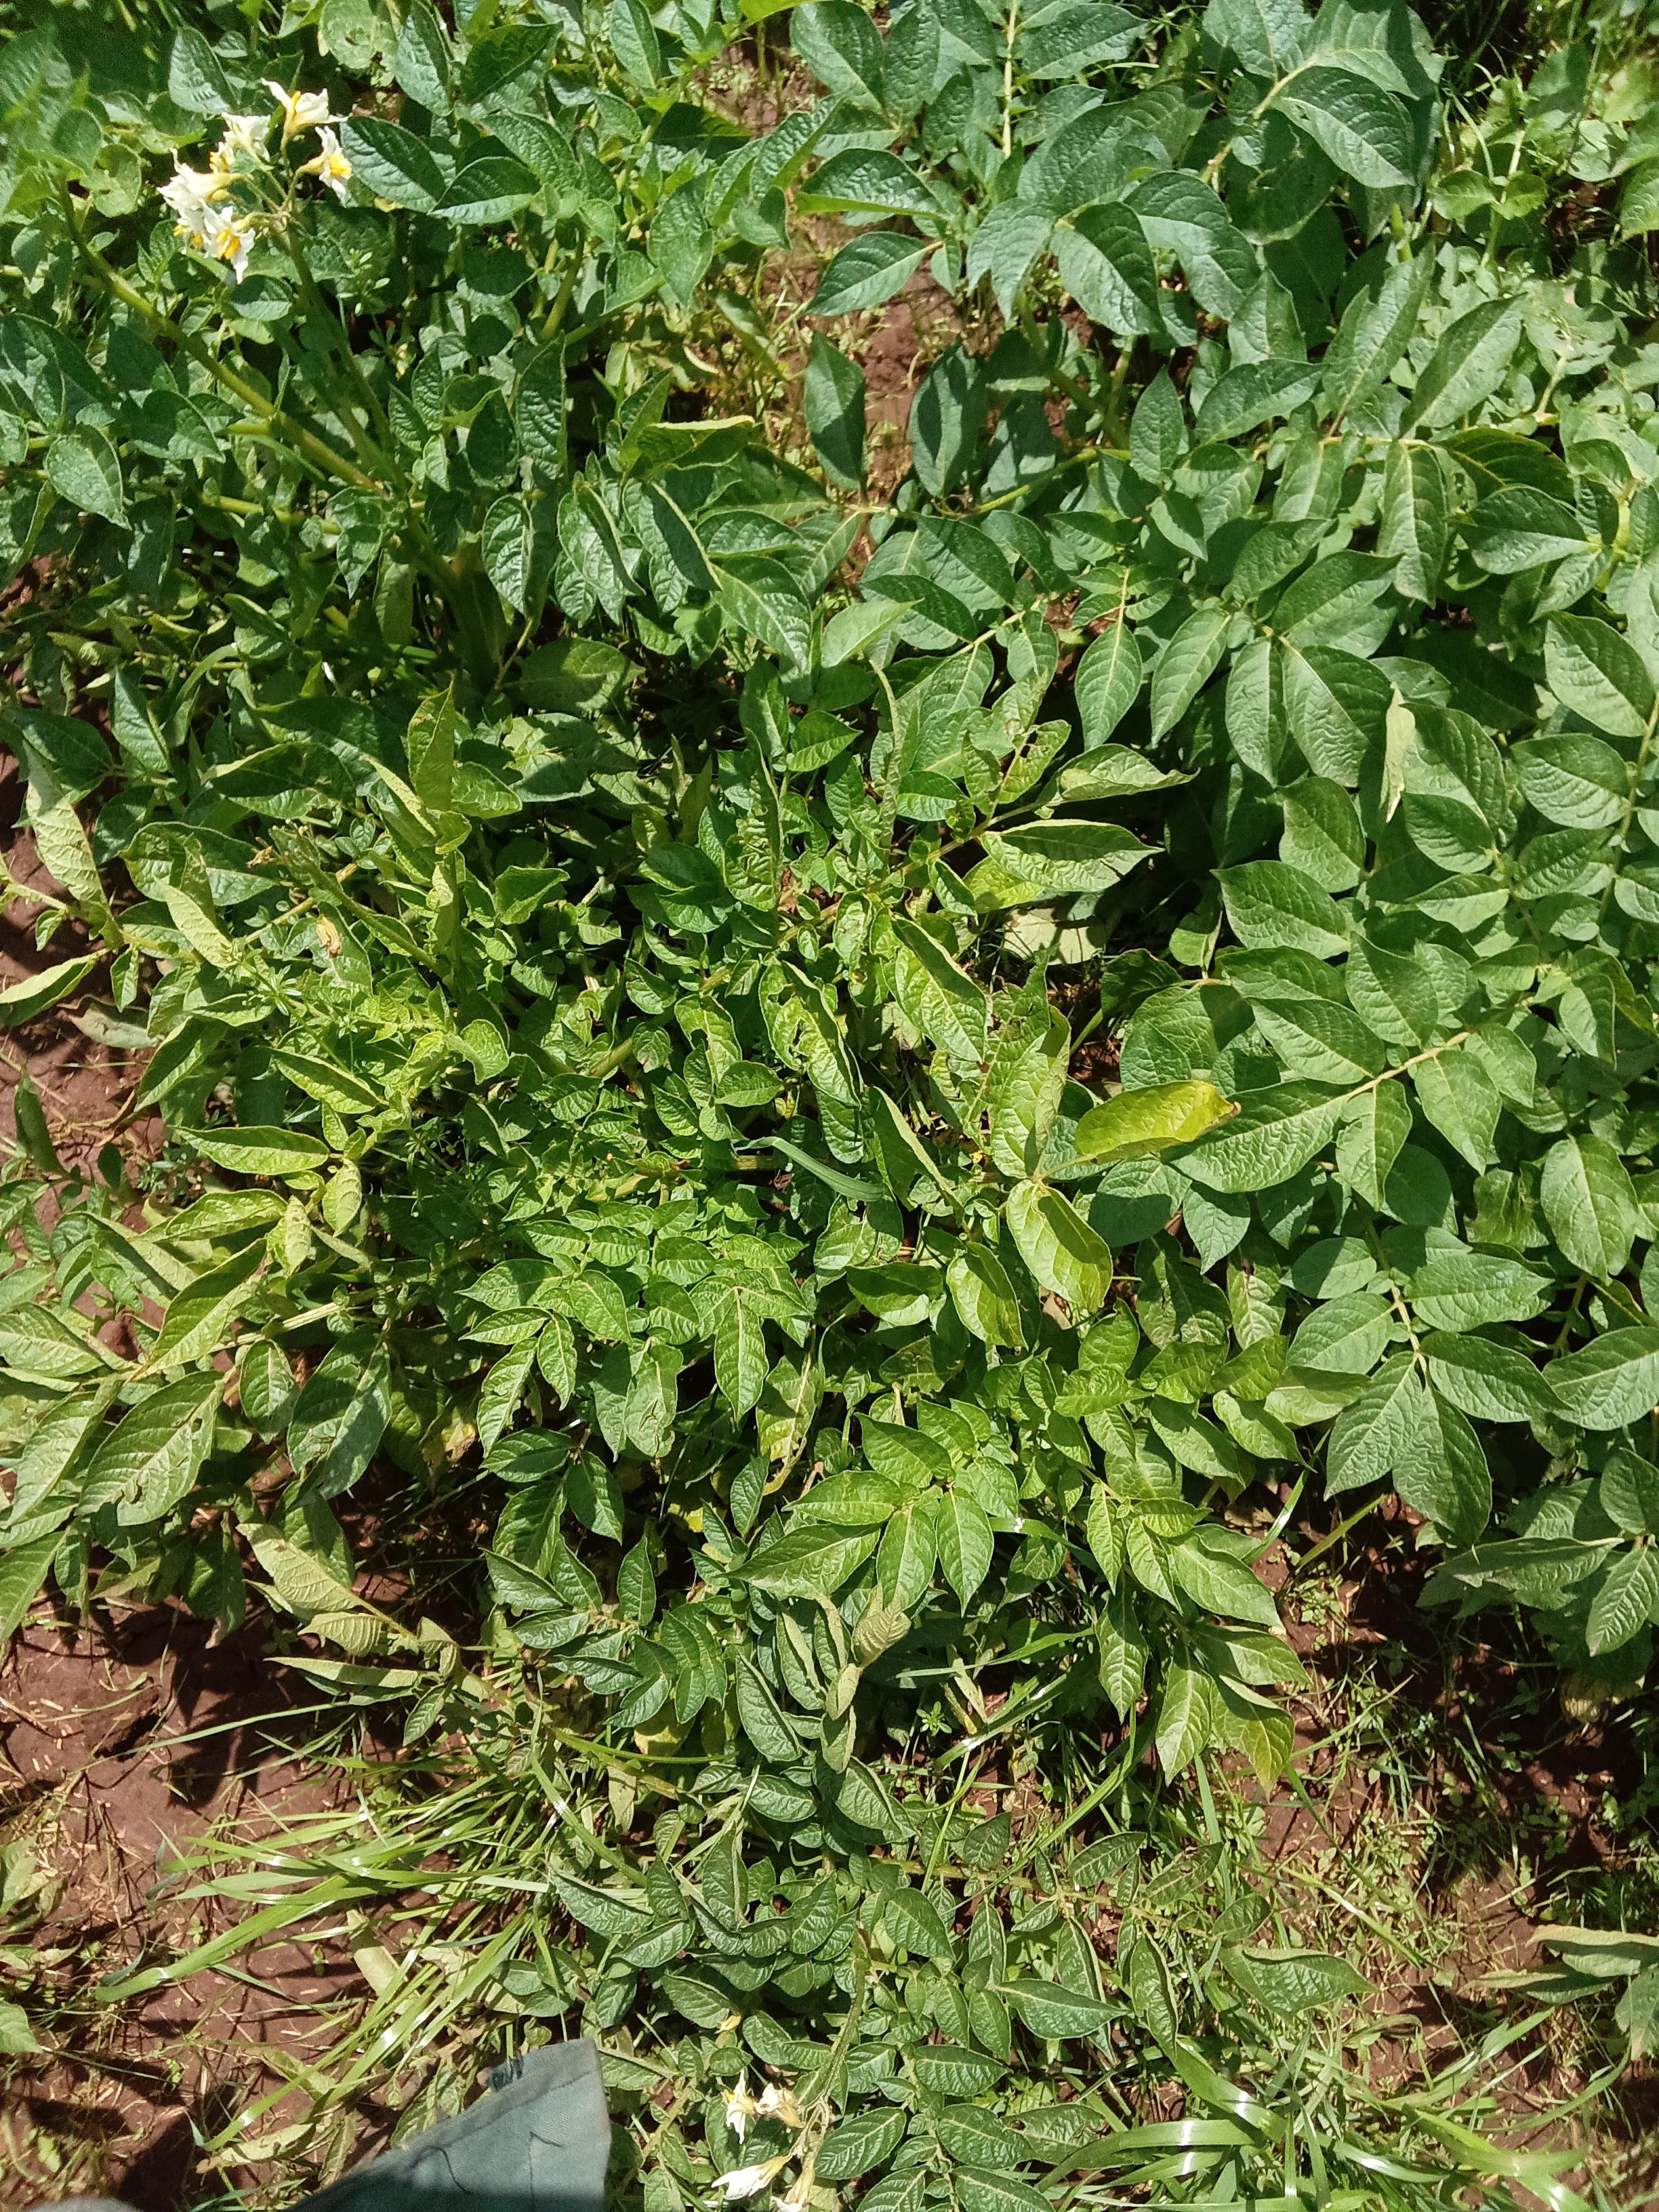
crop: potato
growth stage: maturity
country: Kenya
